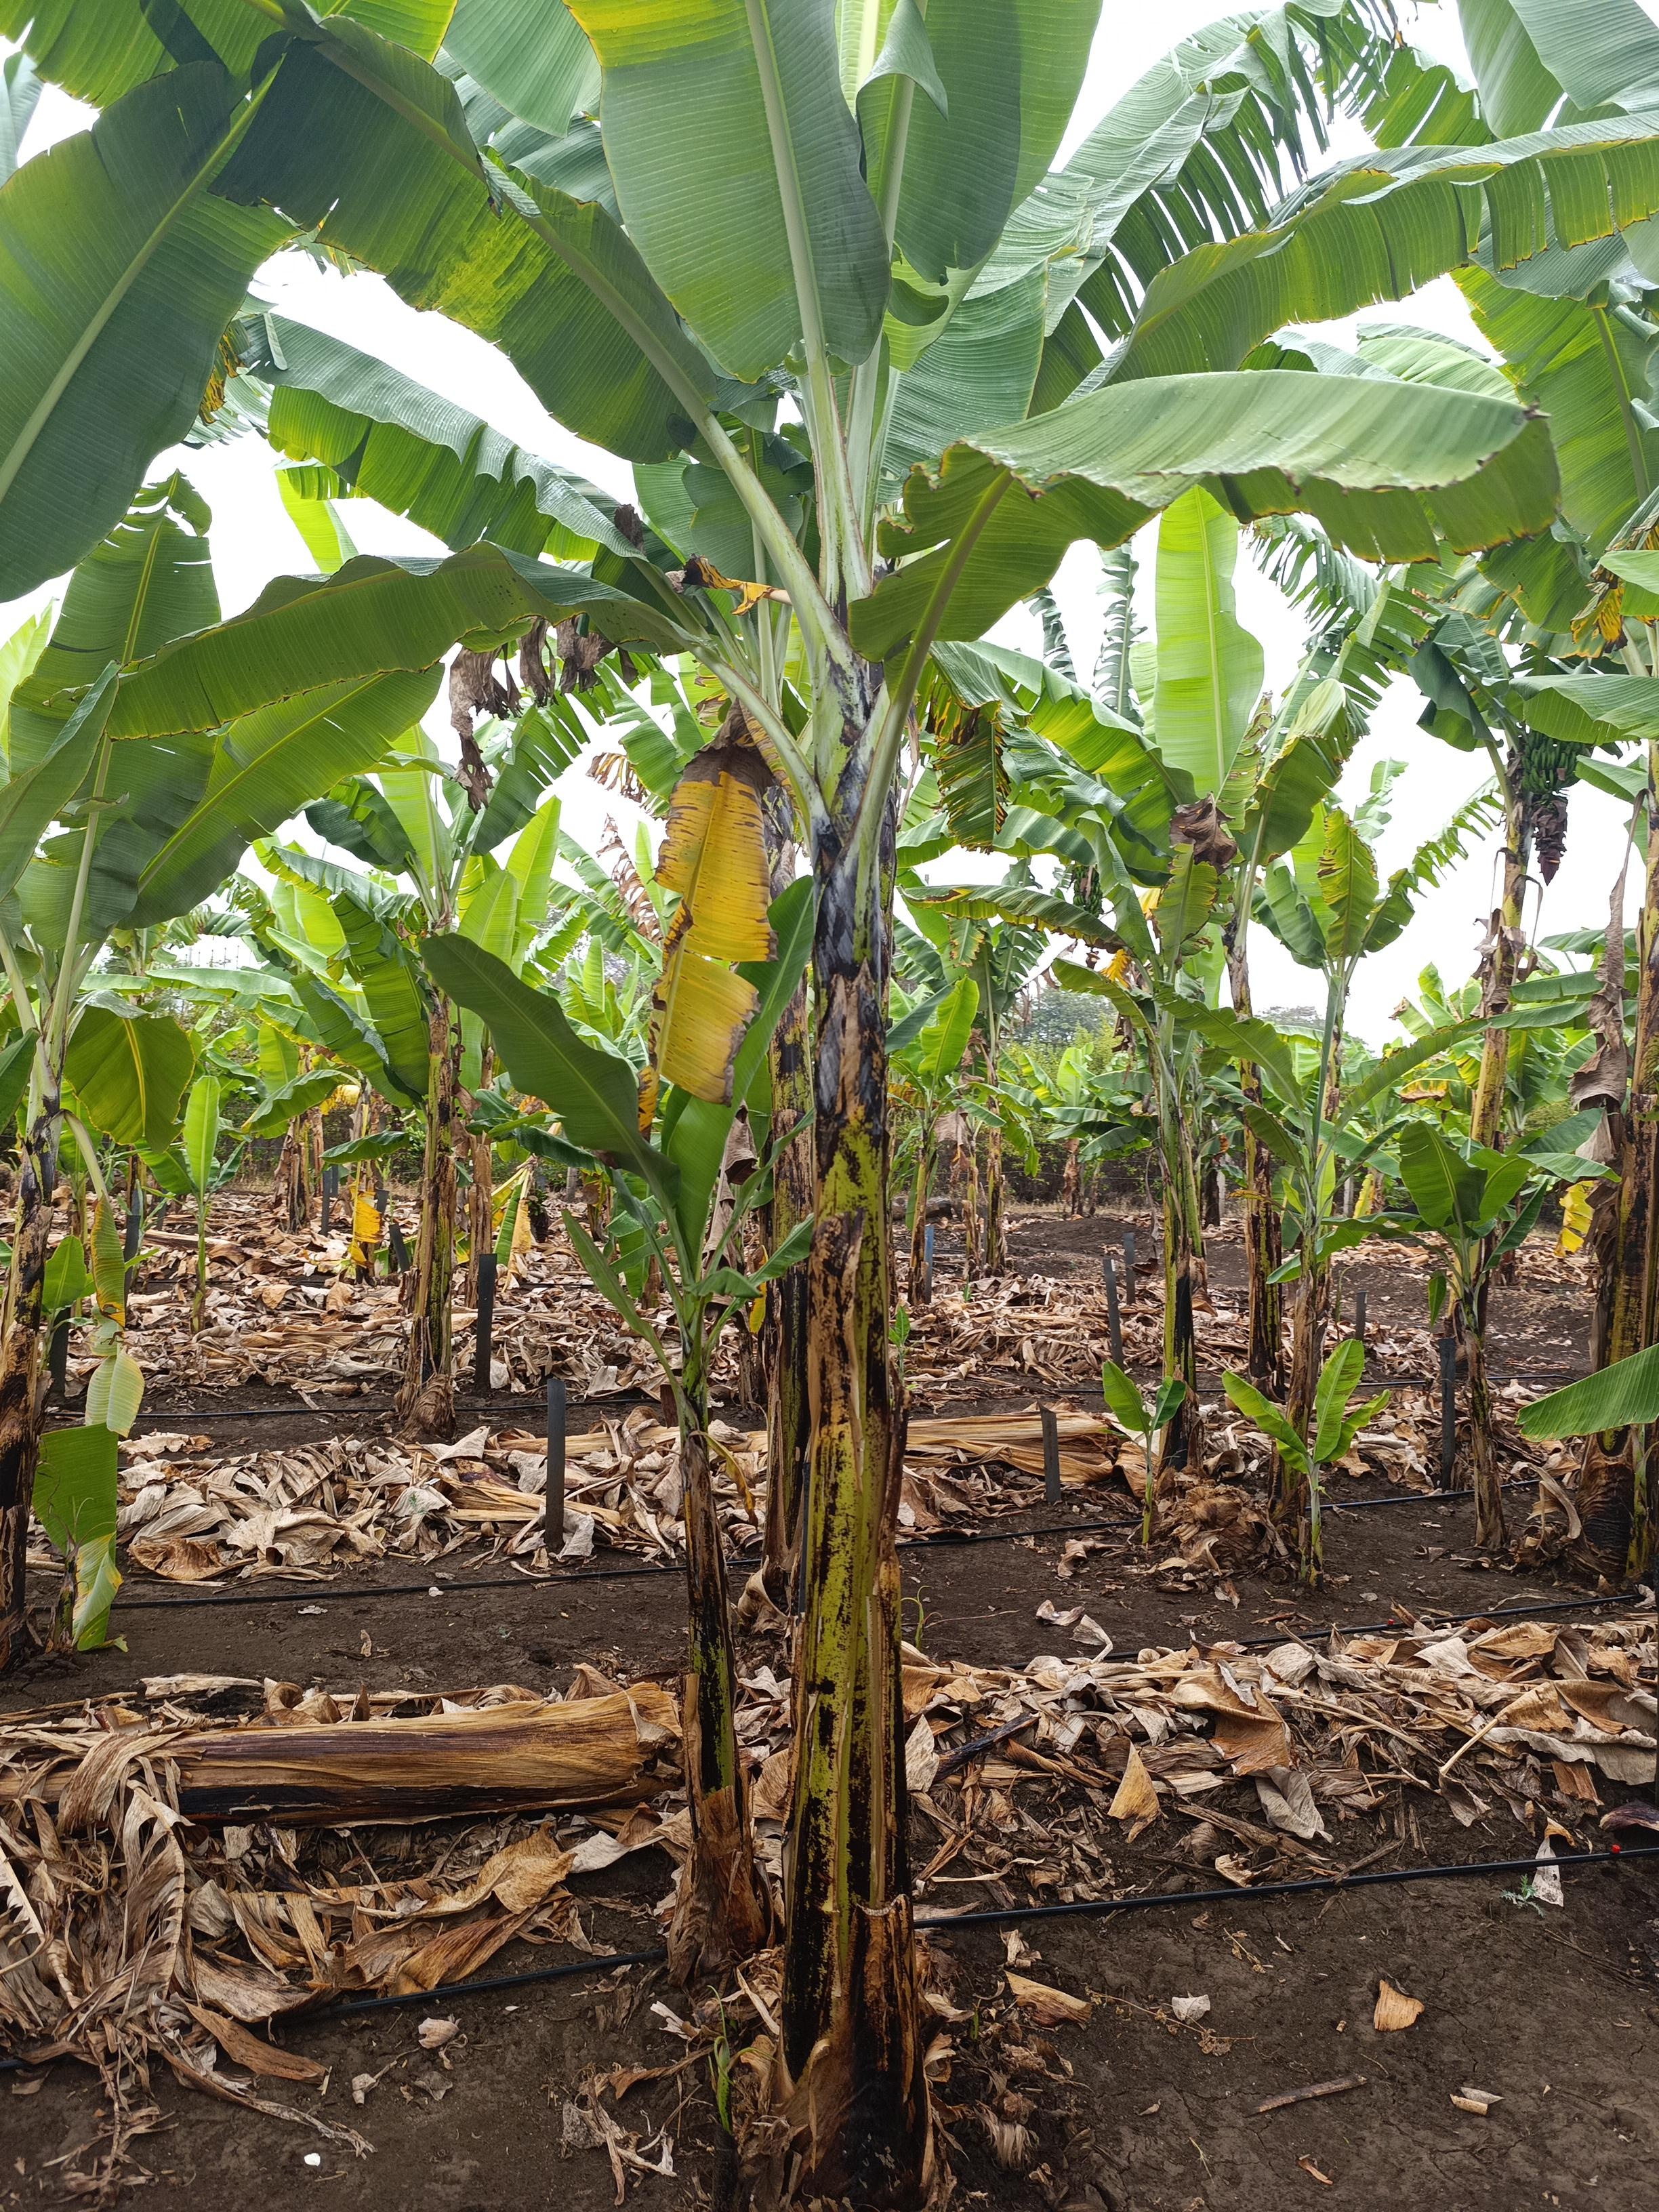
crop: banana
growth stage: vegetative
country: Tanzania
